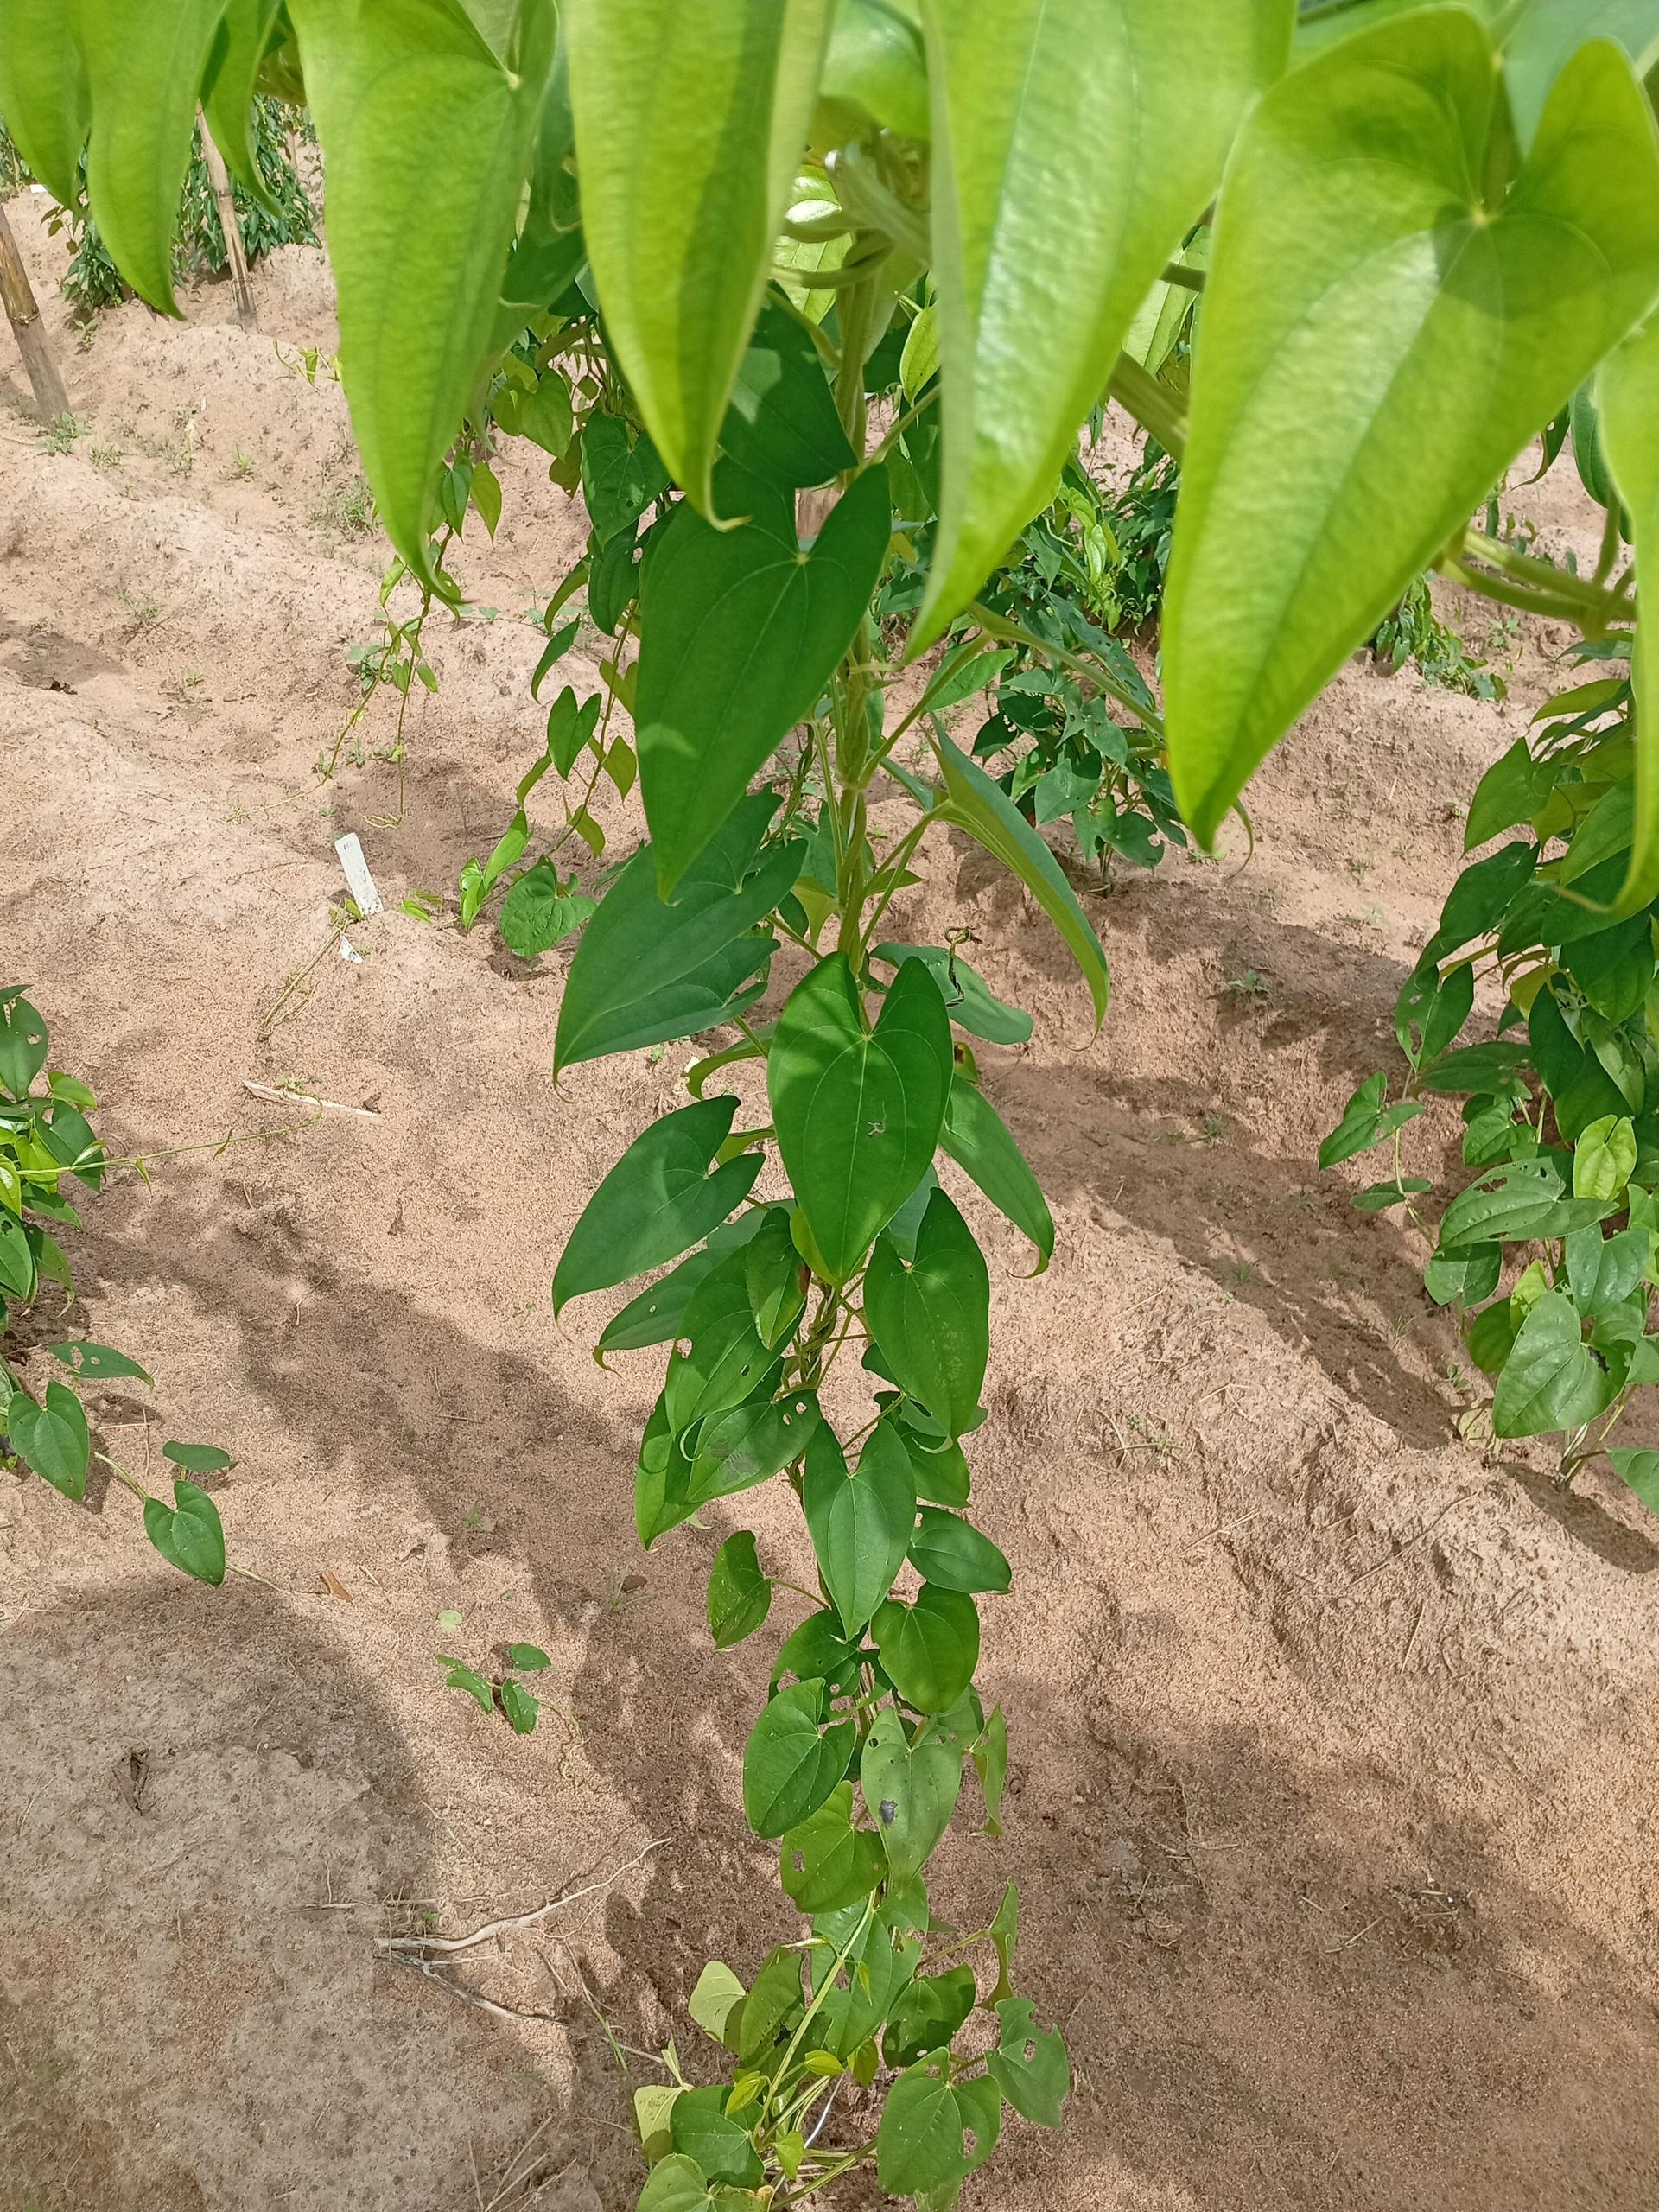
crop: yam
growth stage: vegetative
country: Nigeria
